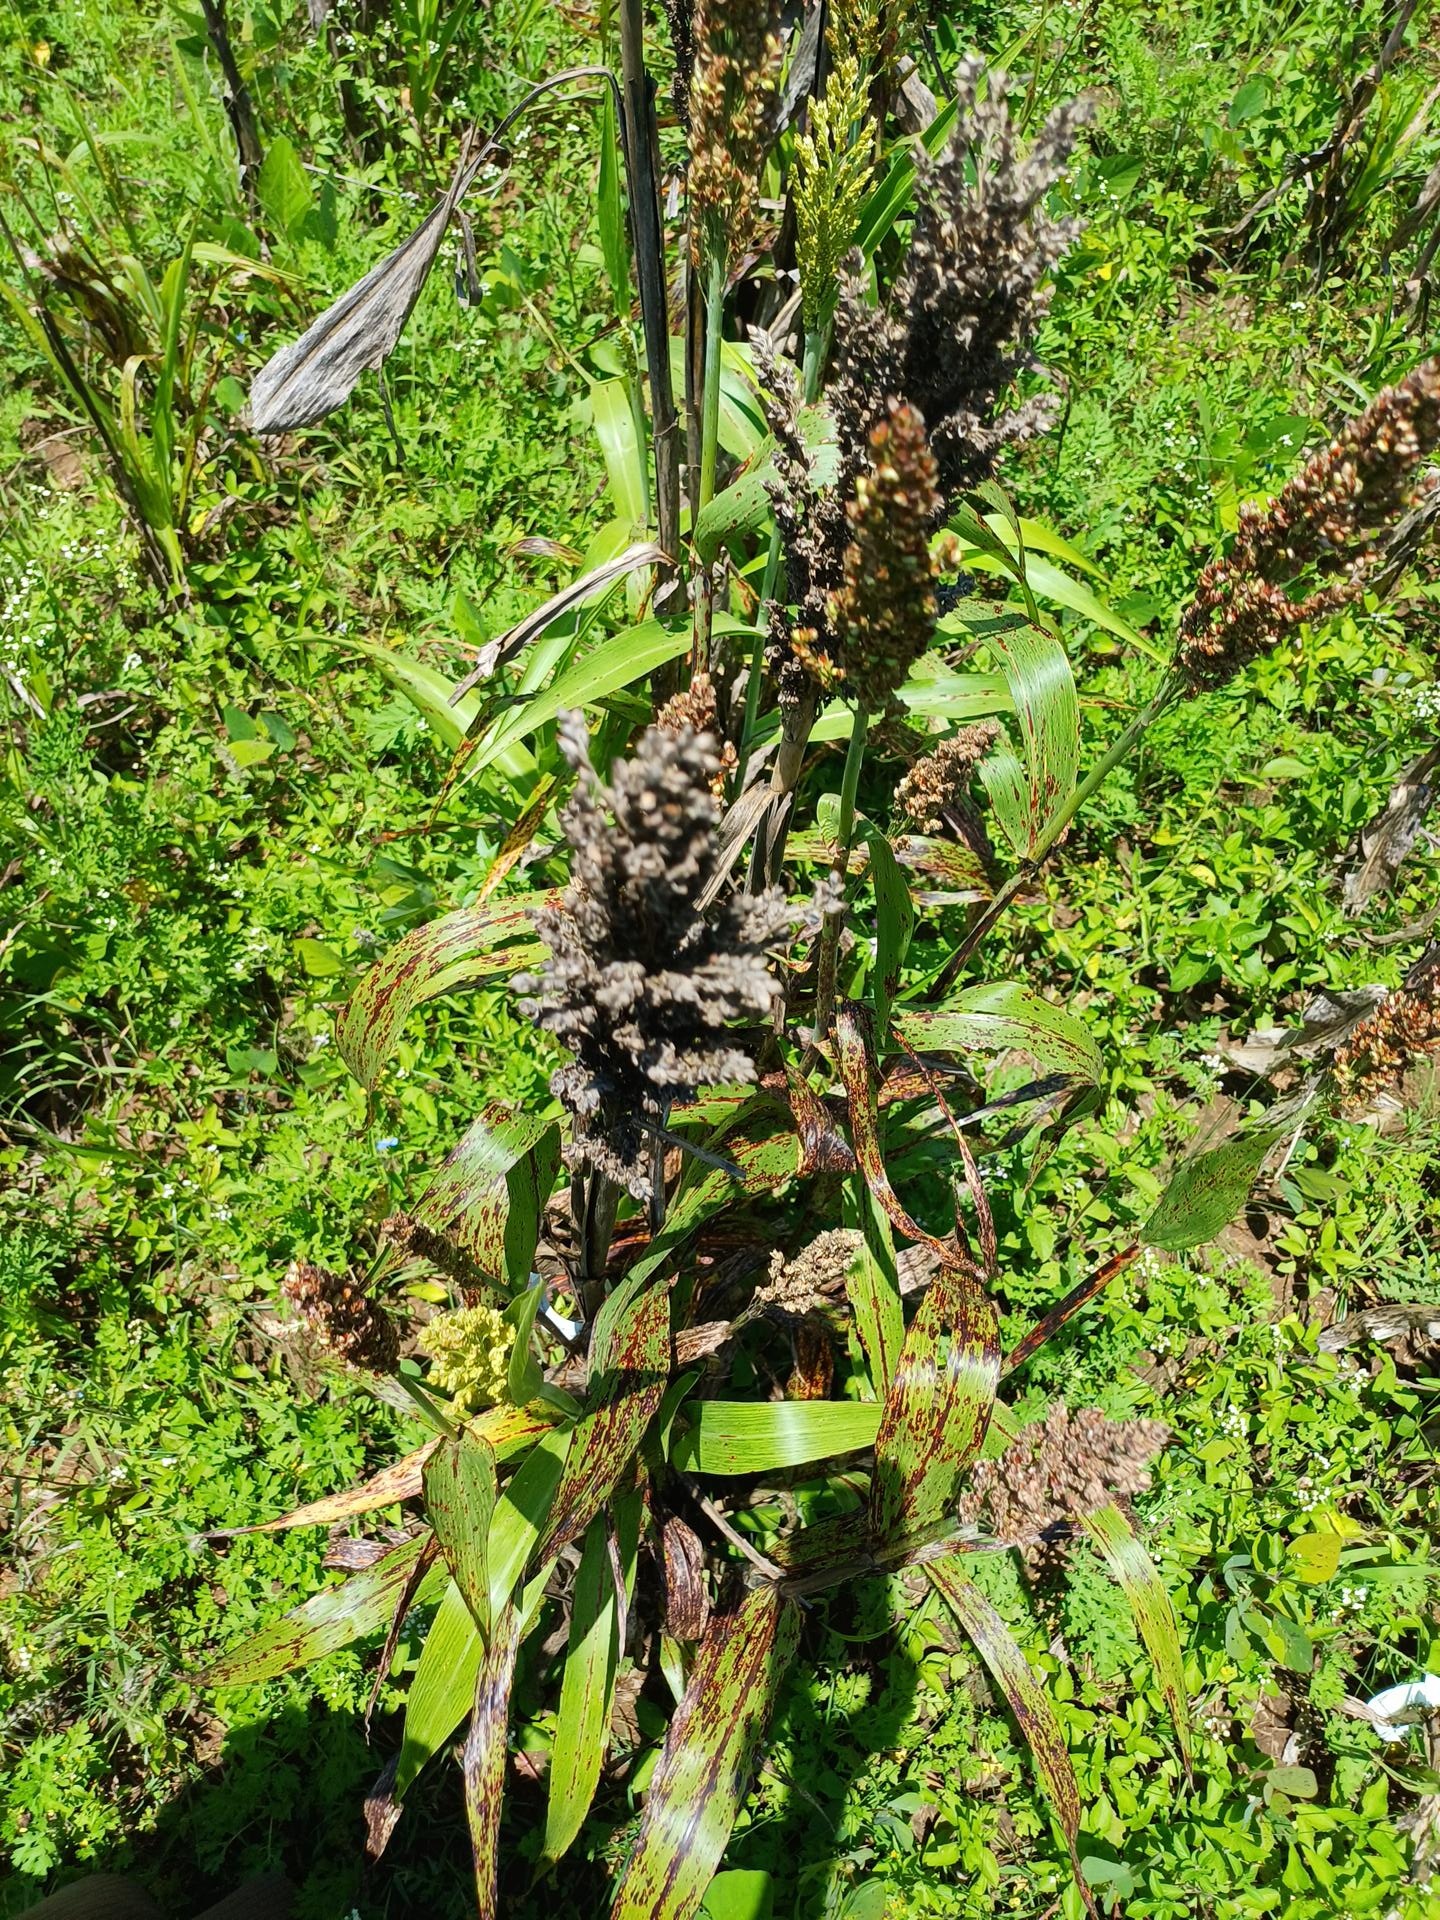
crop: sorghum
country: Kenya
